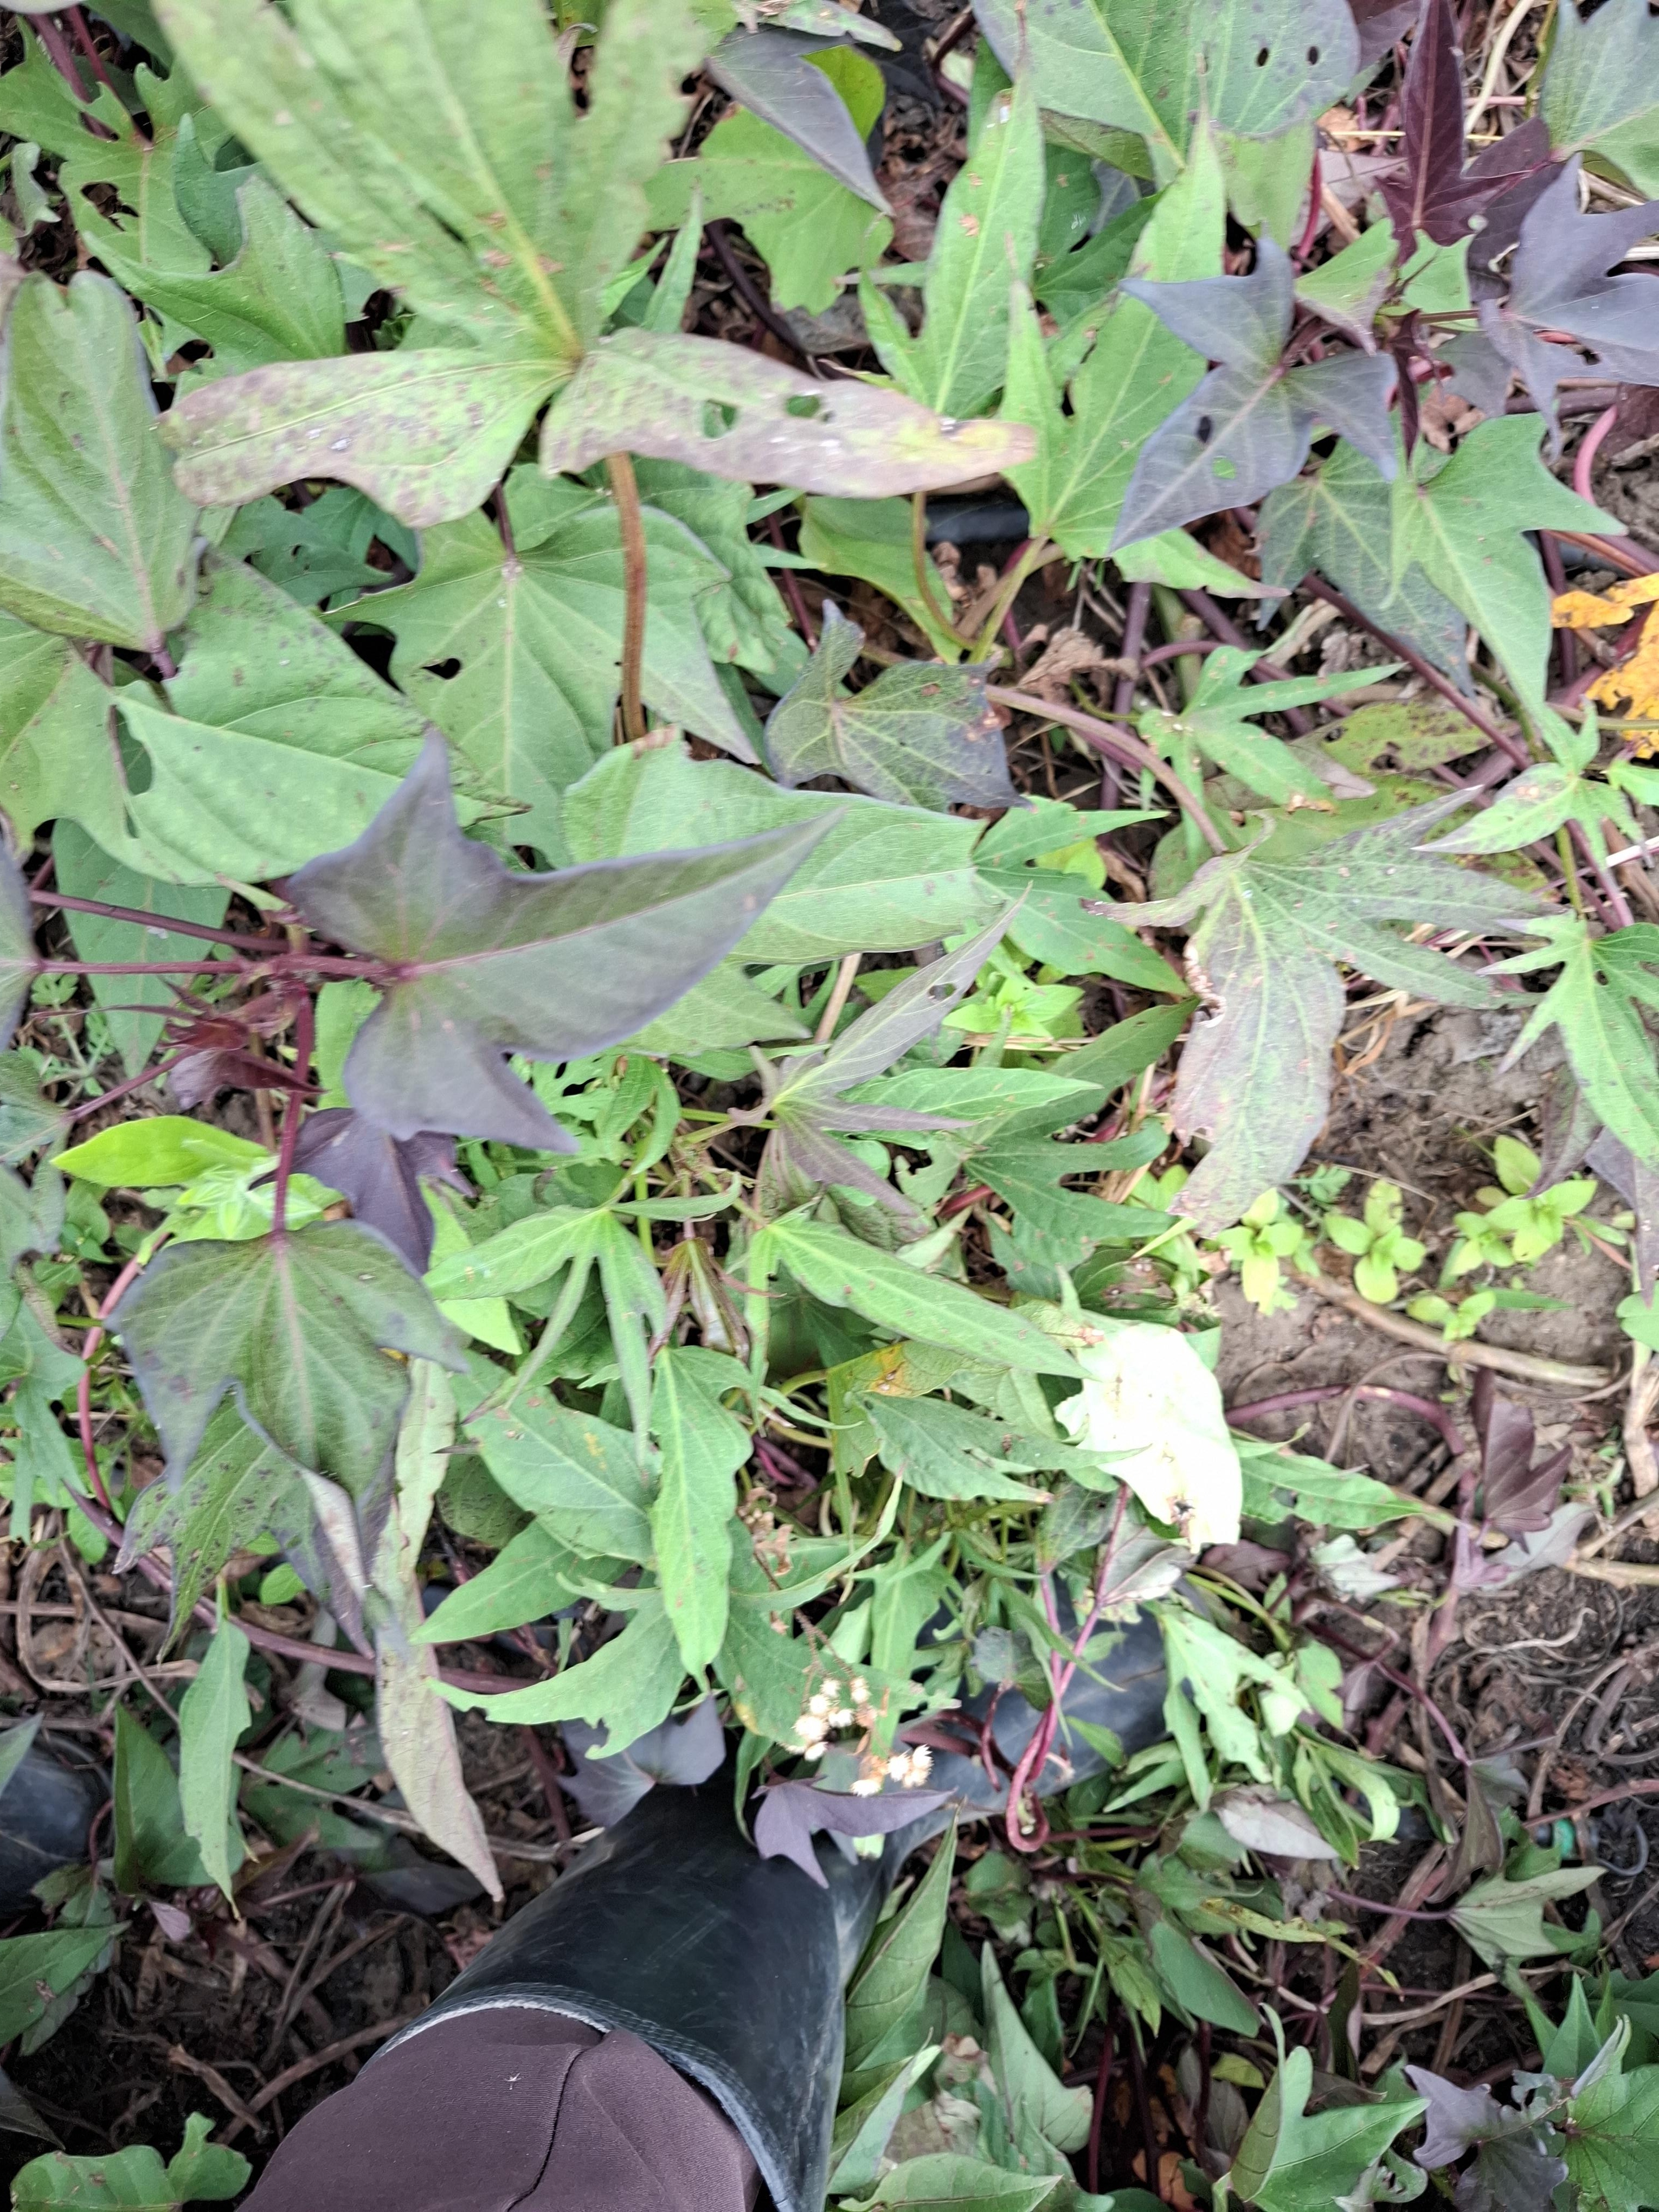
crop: sweet potato
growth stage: flowering
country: Tanzania
